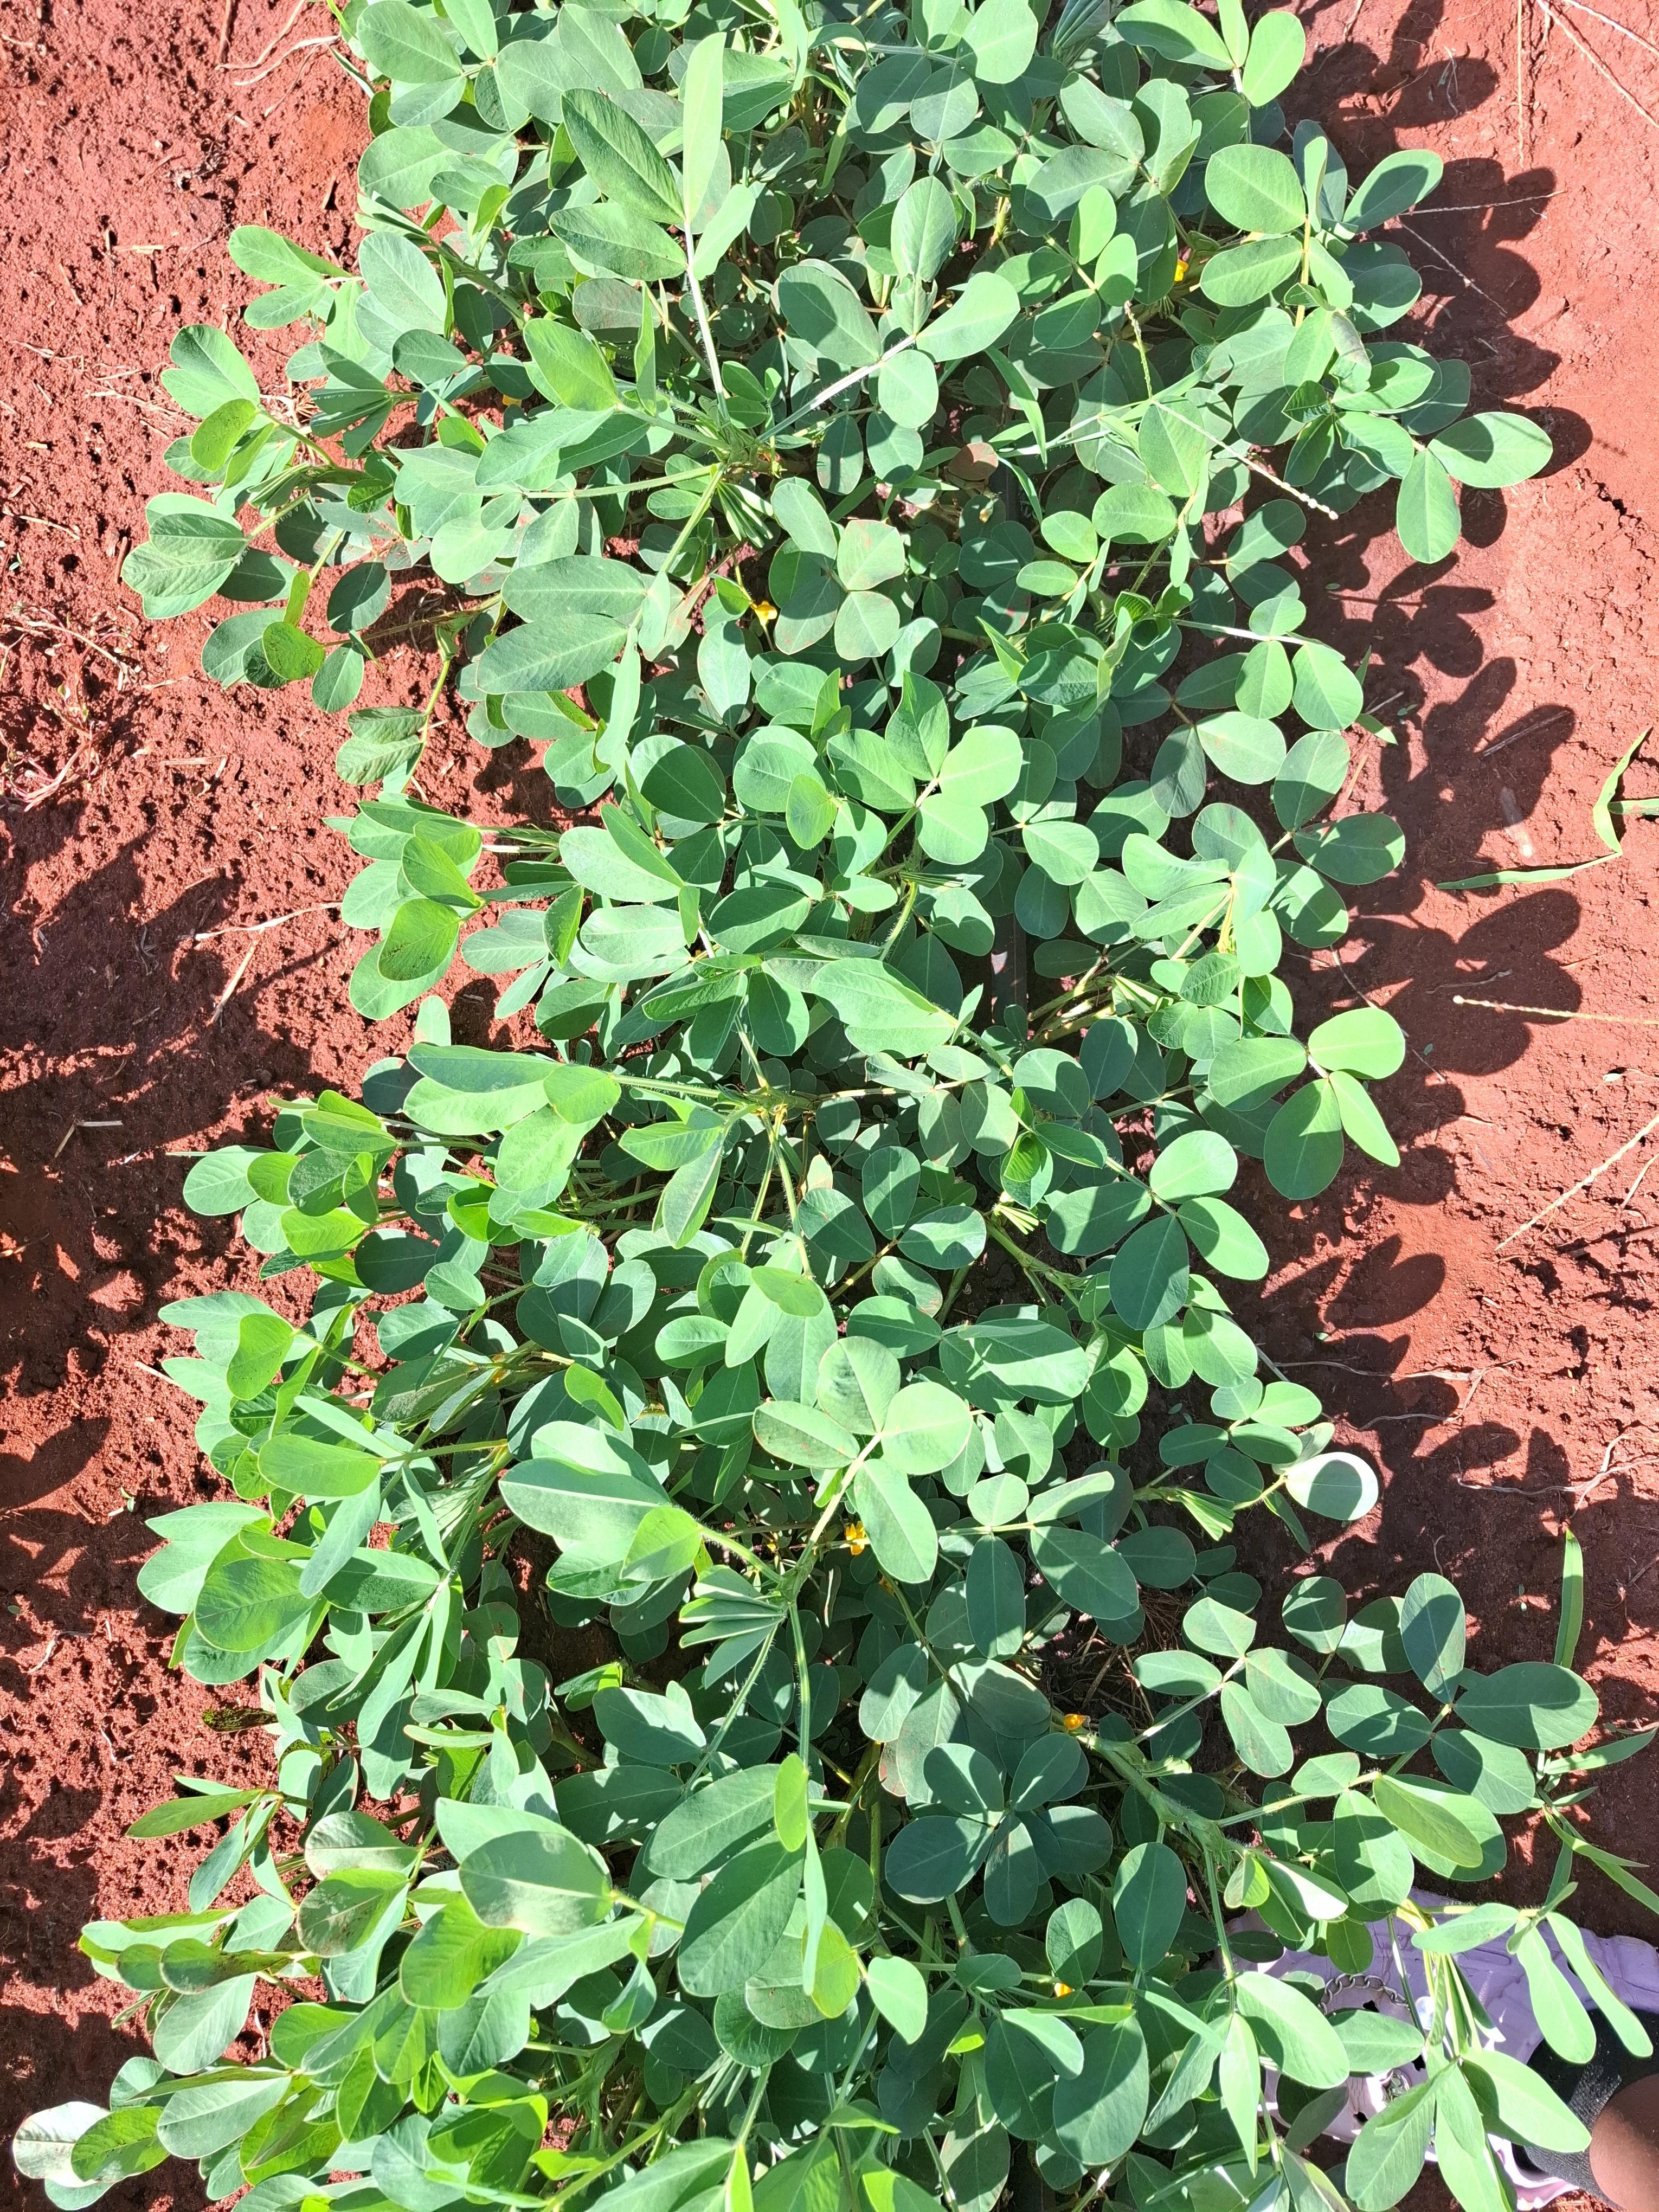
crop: groundnut
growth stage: flowering
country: Kenya
